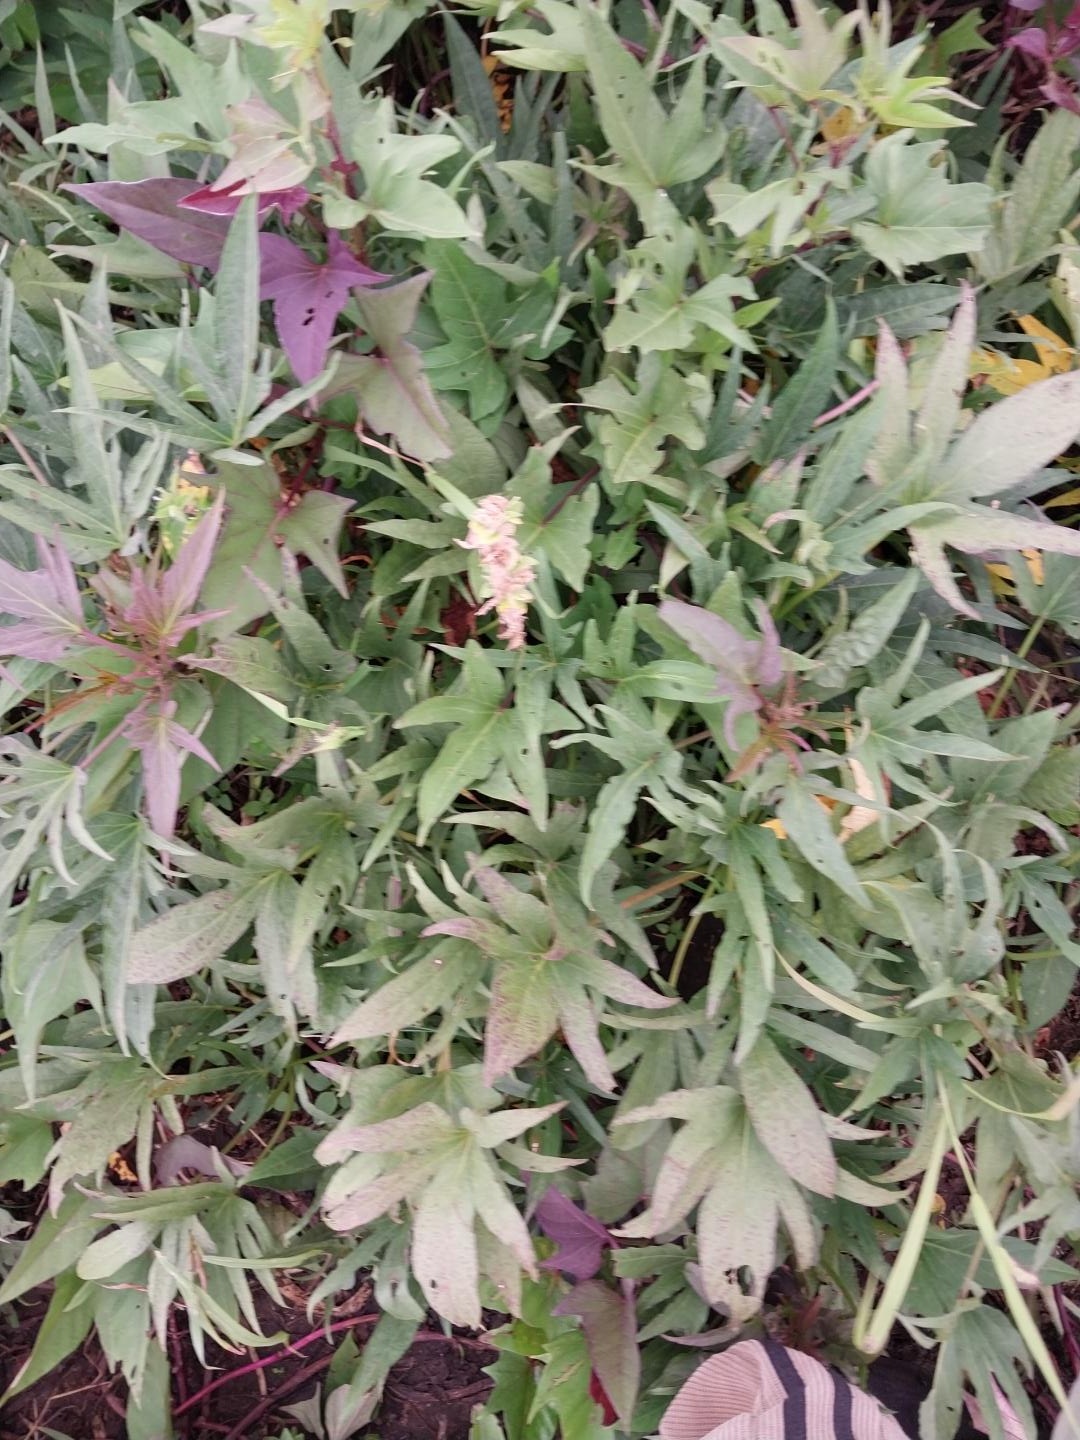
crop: sweet potato
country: Tanzania
